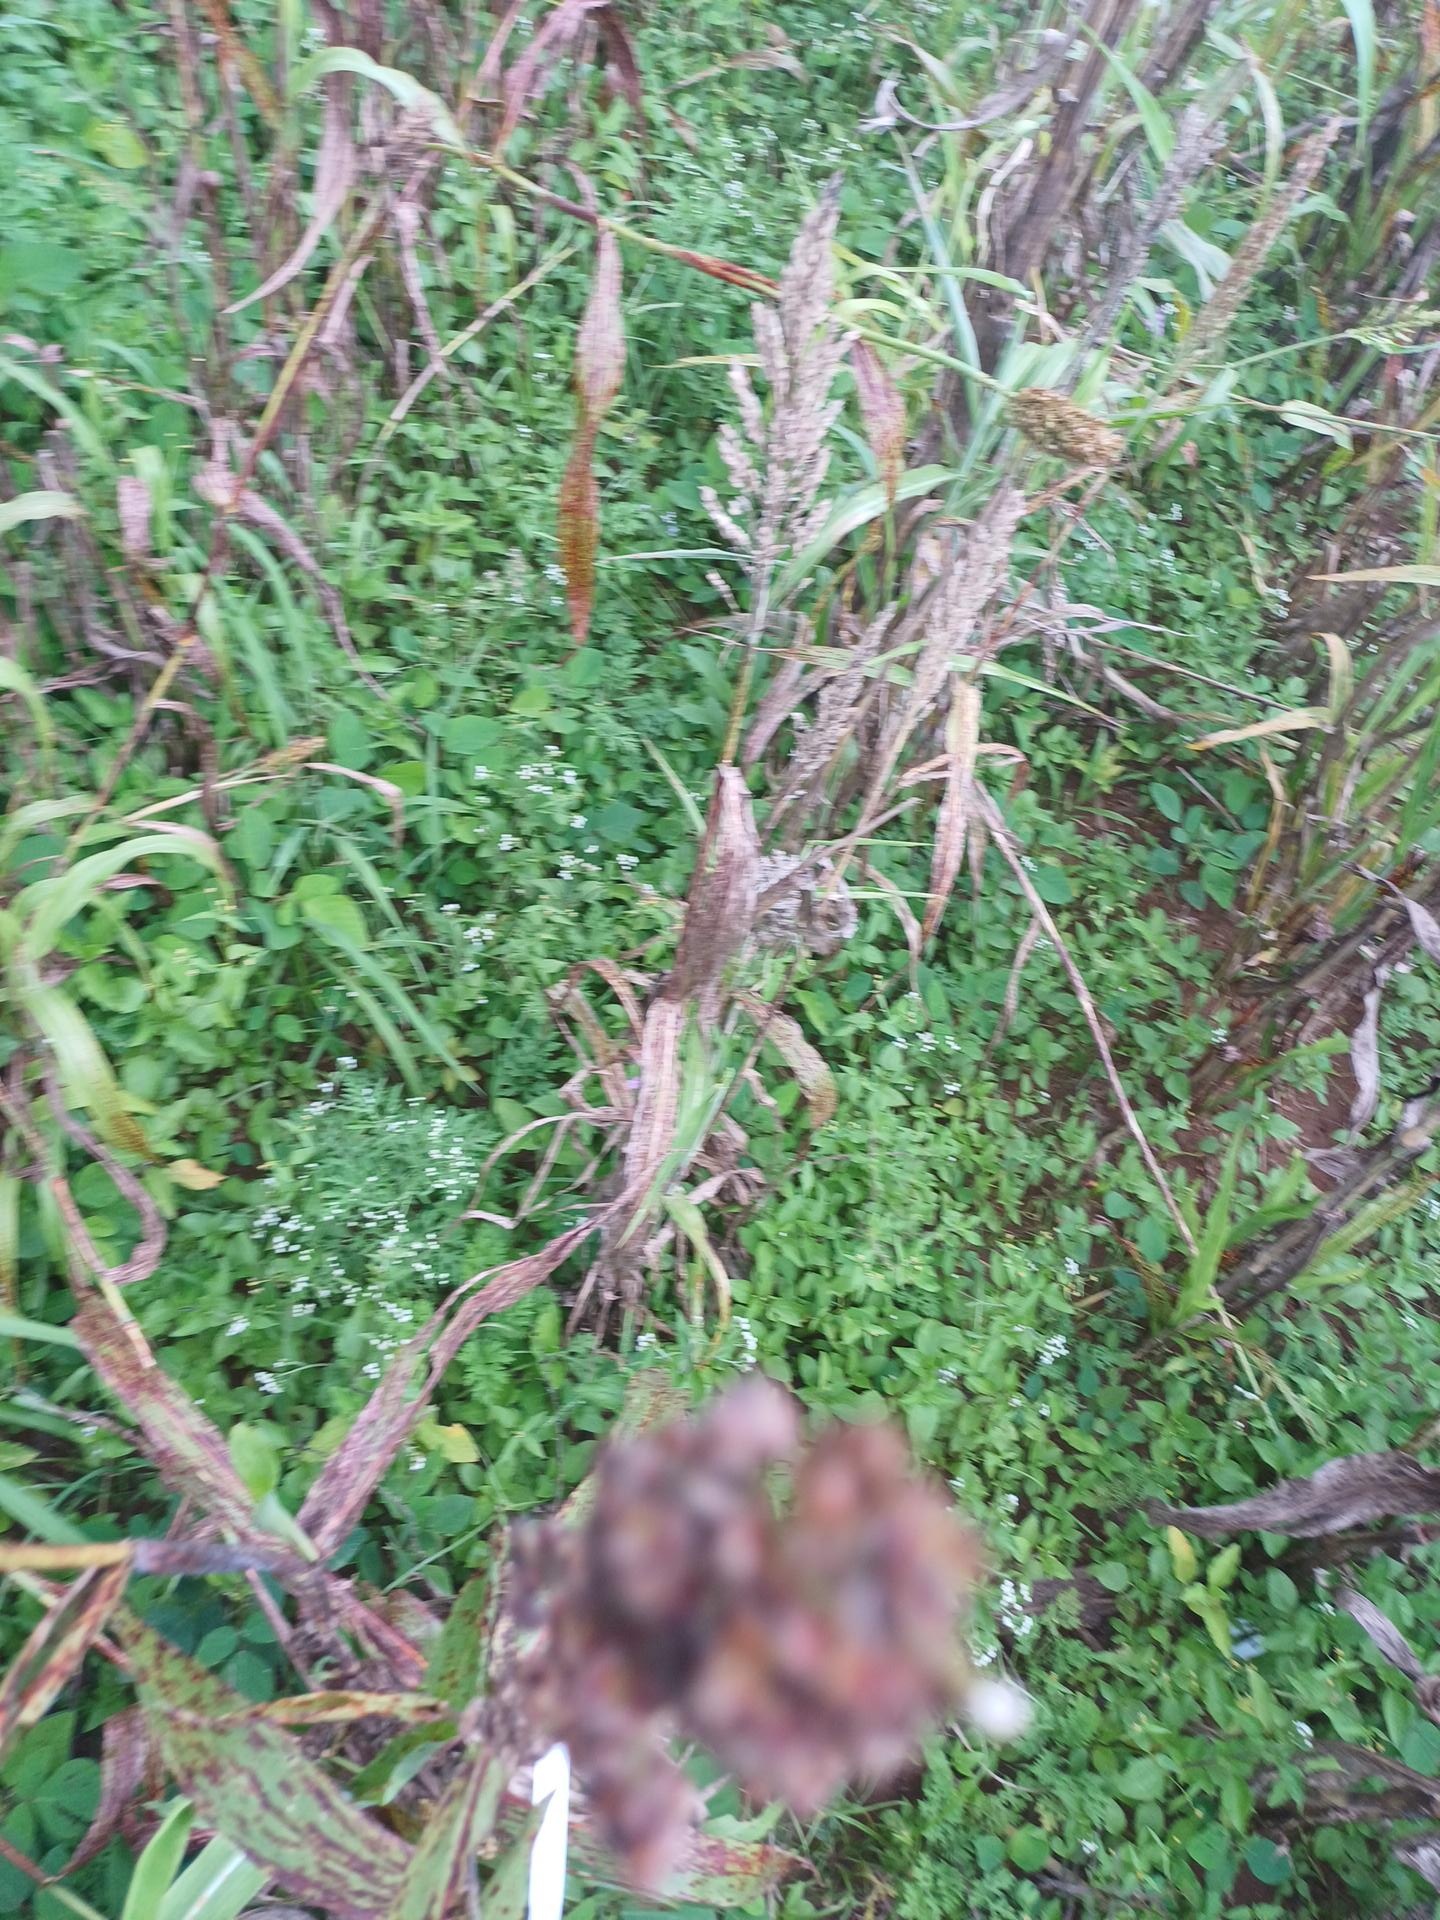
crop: sorghum
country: Kenya
